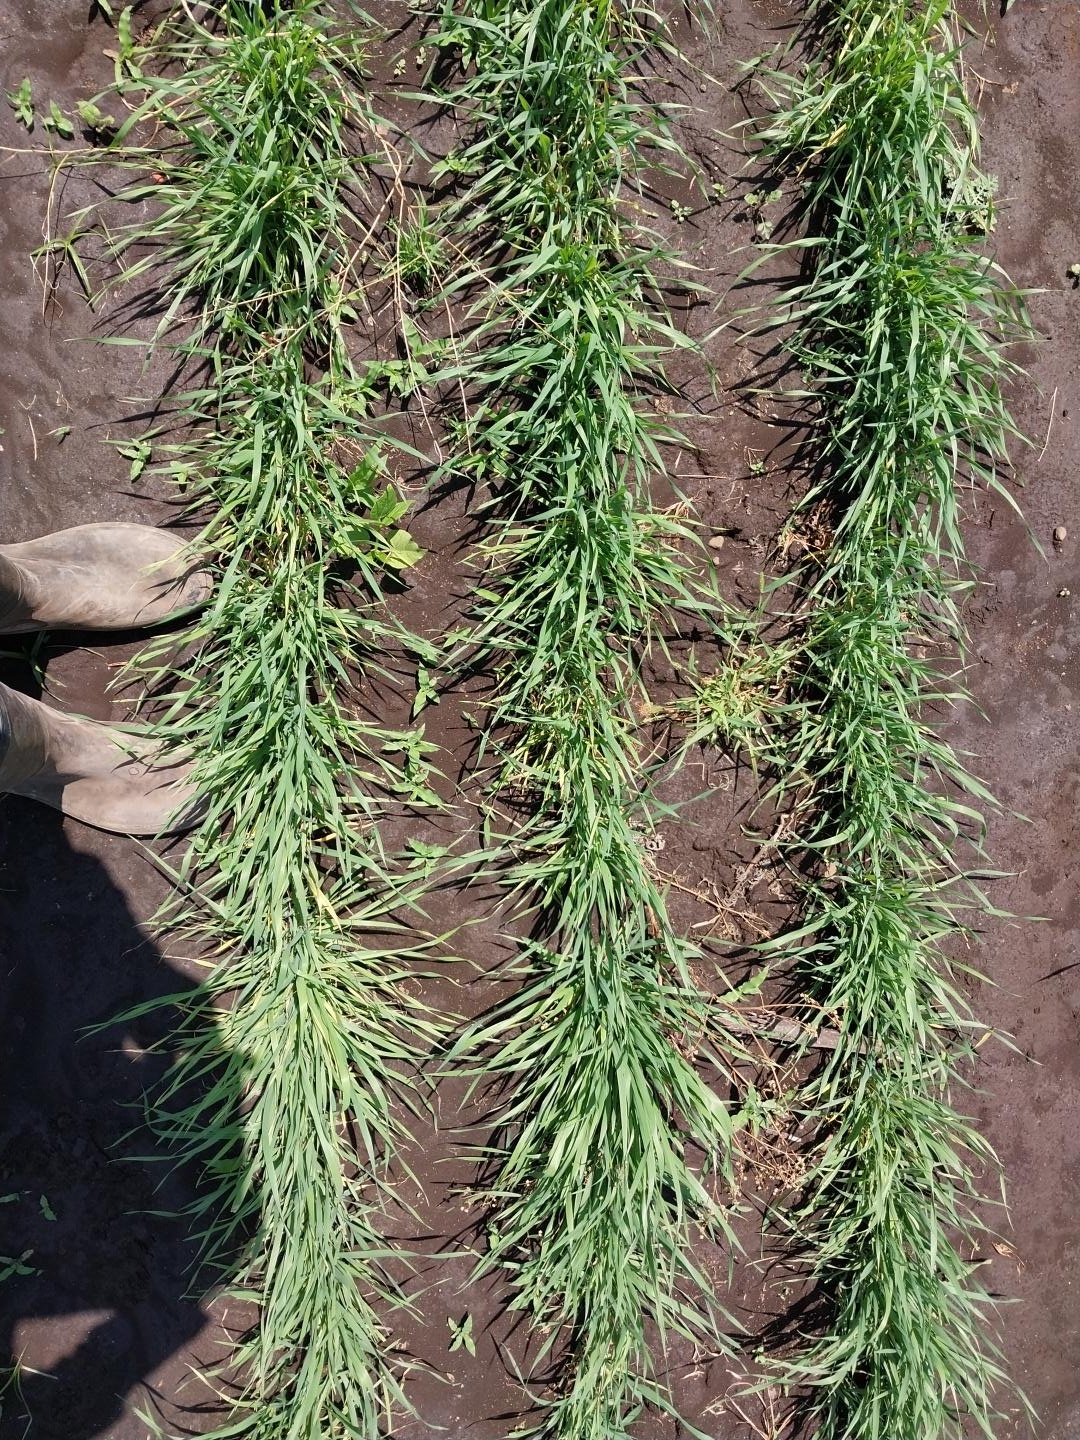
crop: wheat
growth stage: vegetative
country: Tanzania
